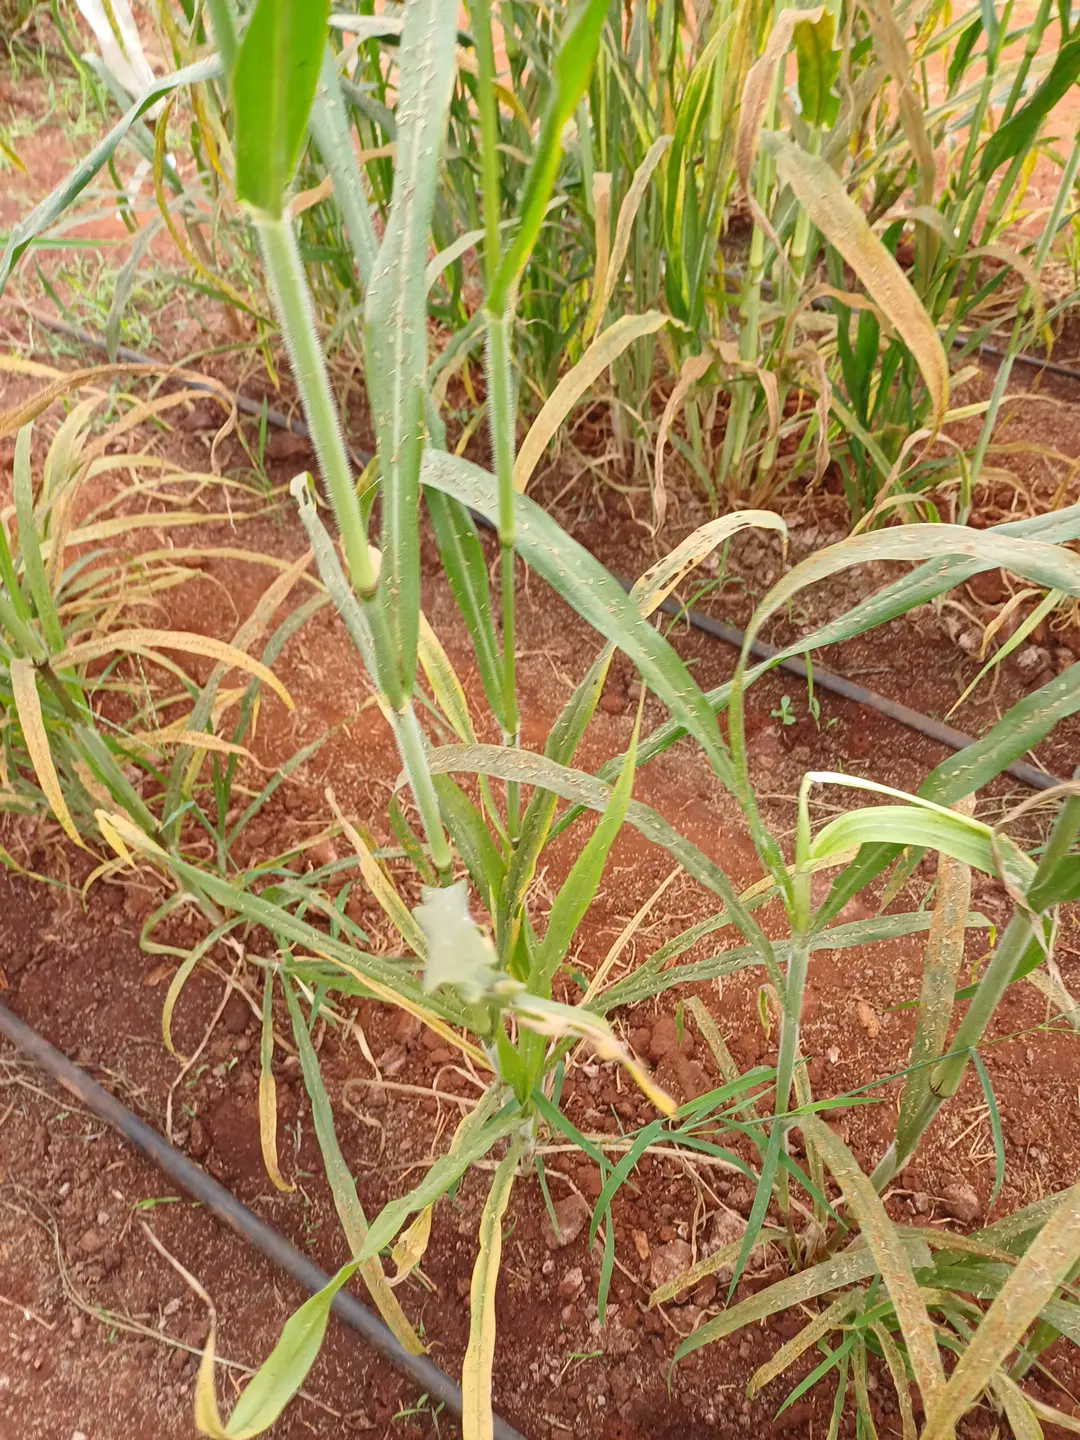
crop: pearl millet
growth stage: filling grain
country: Kenya
